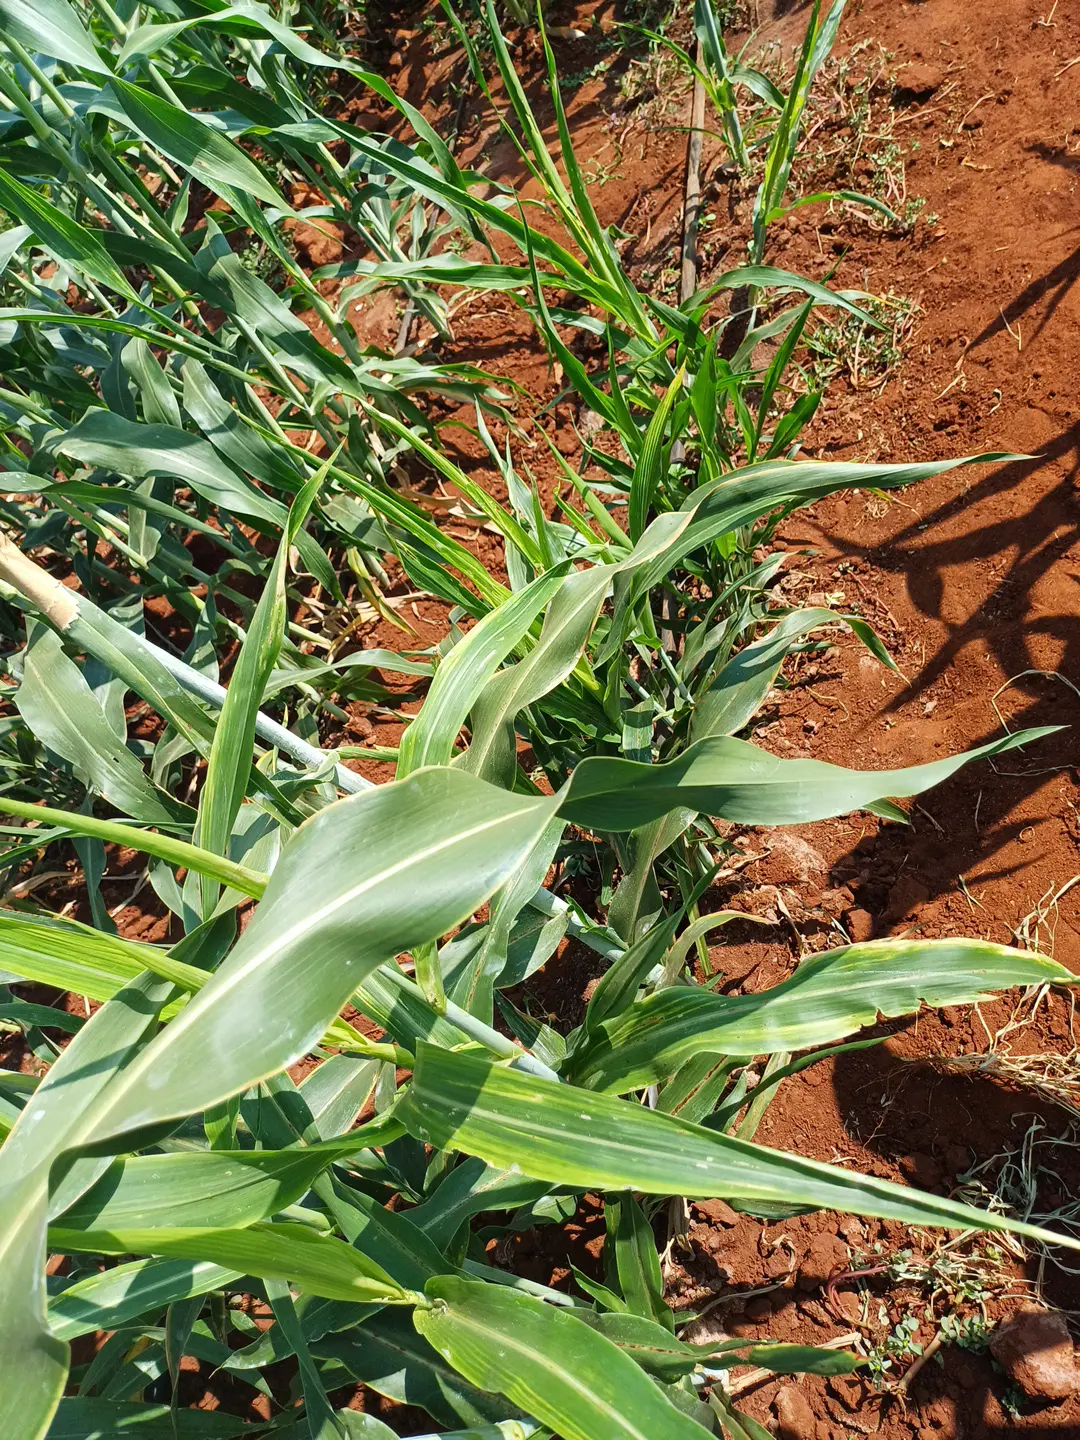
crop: sorghum
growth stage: heading tuber
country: Kenya
